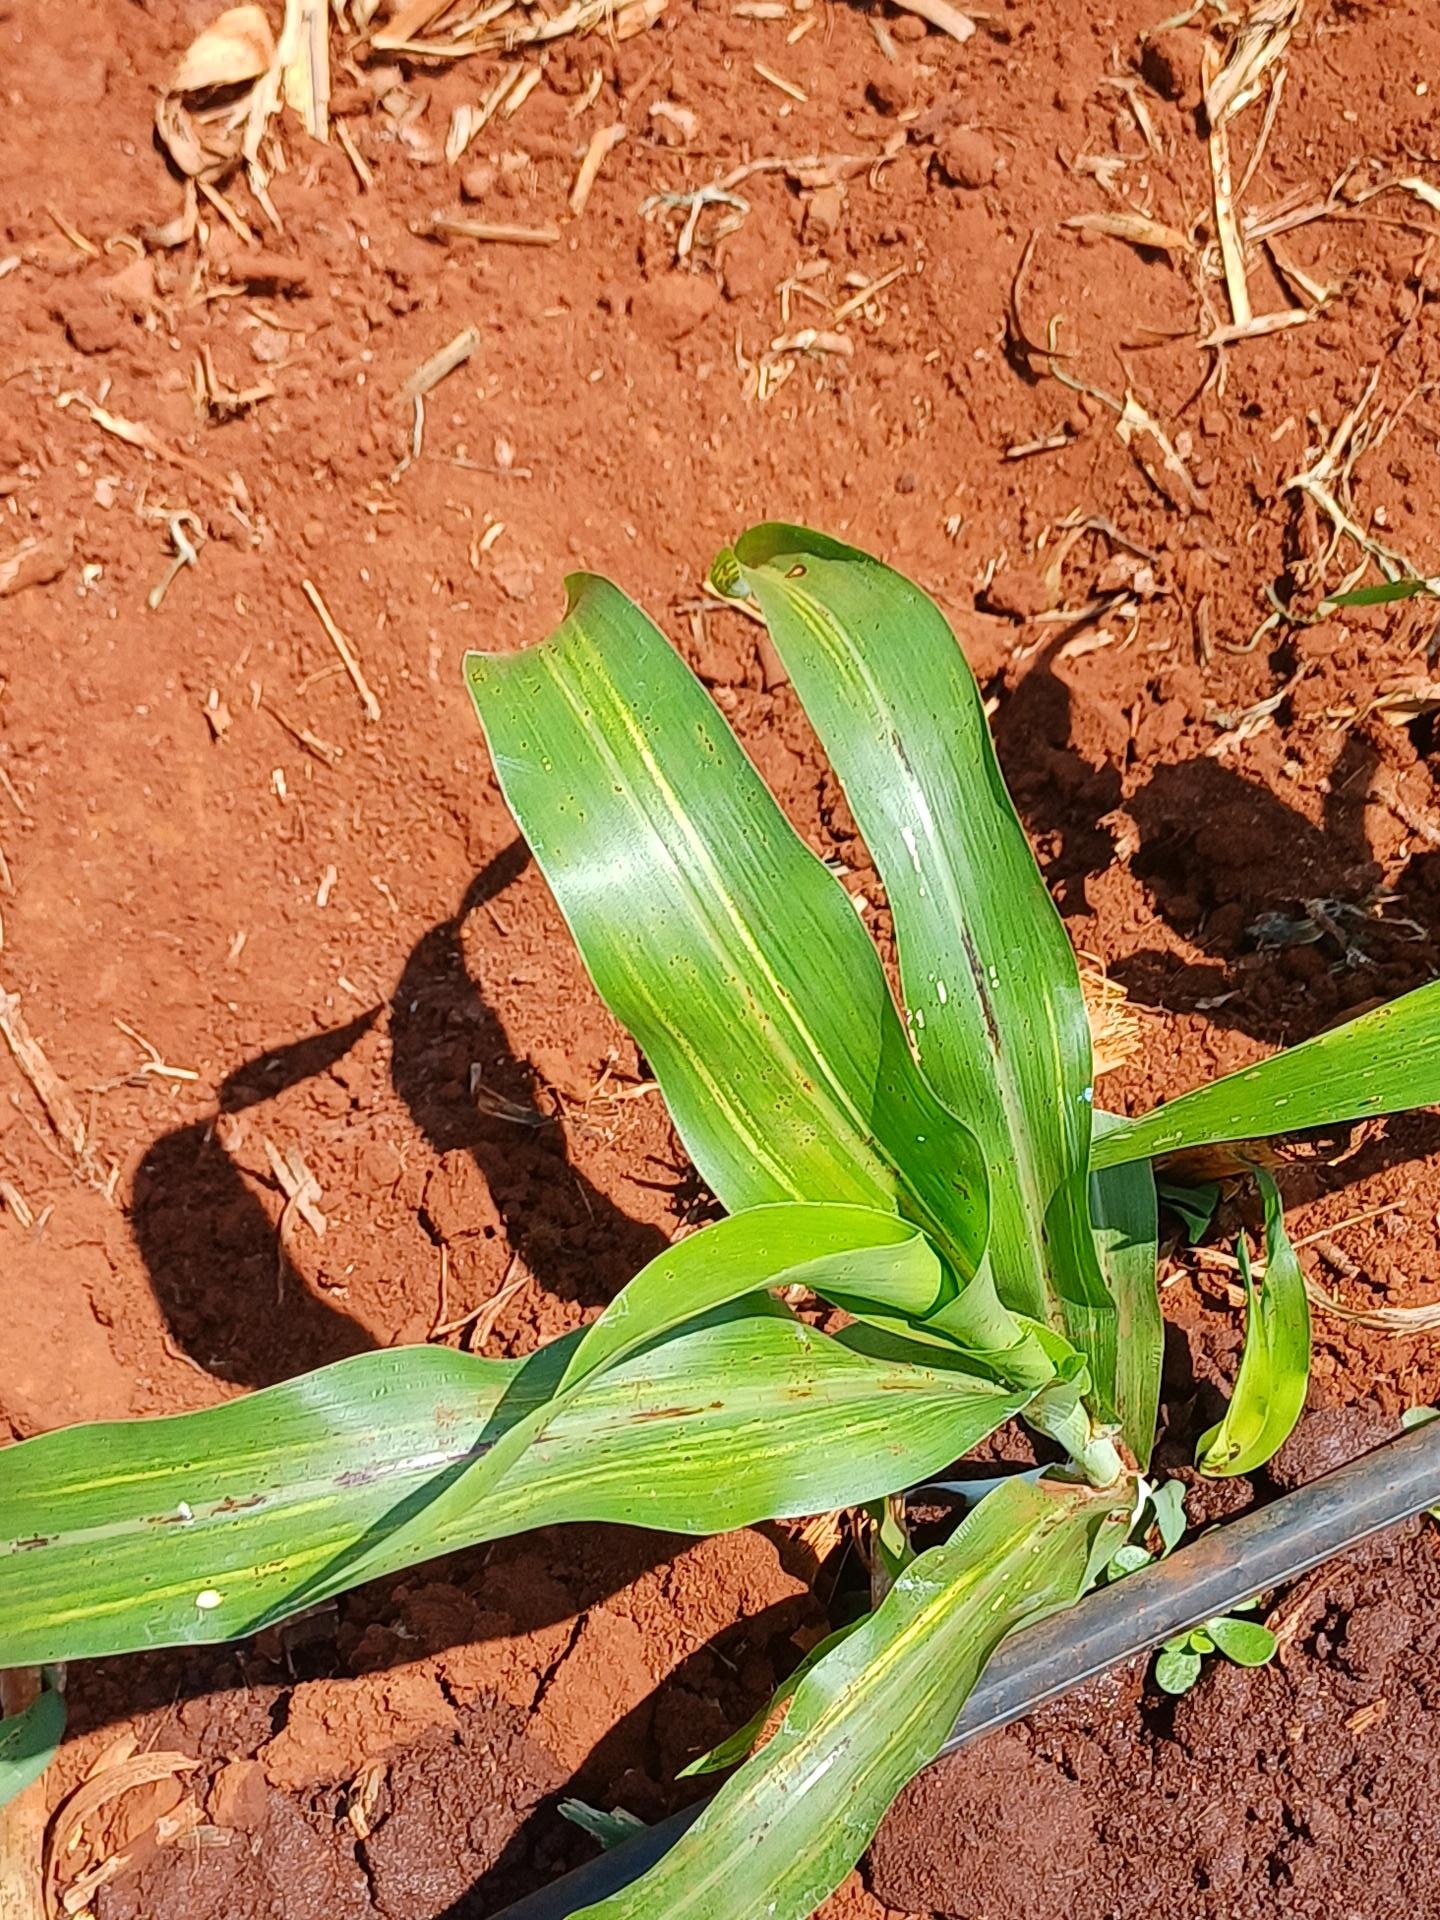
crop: sorghum
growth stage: vegetative
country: Kenya
